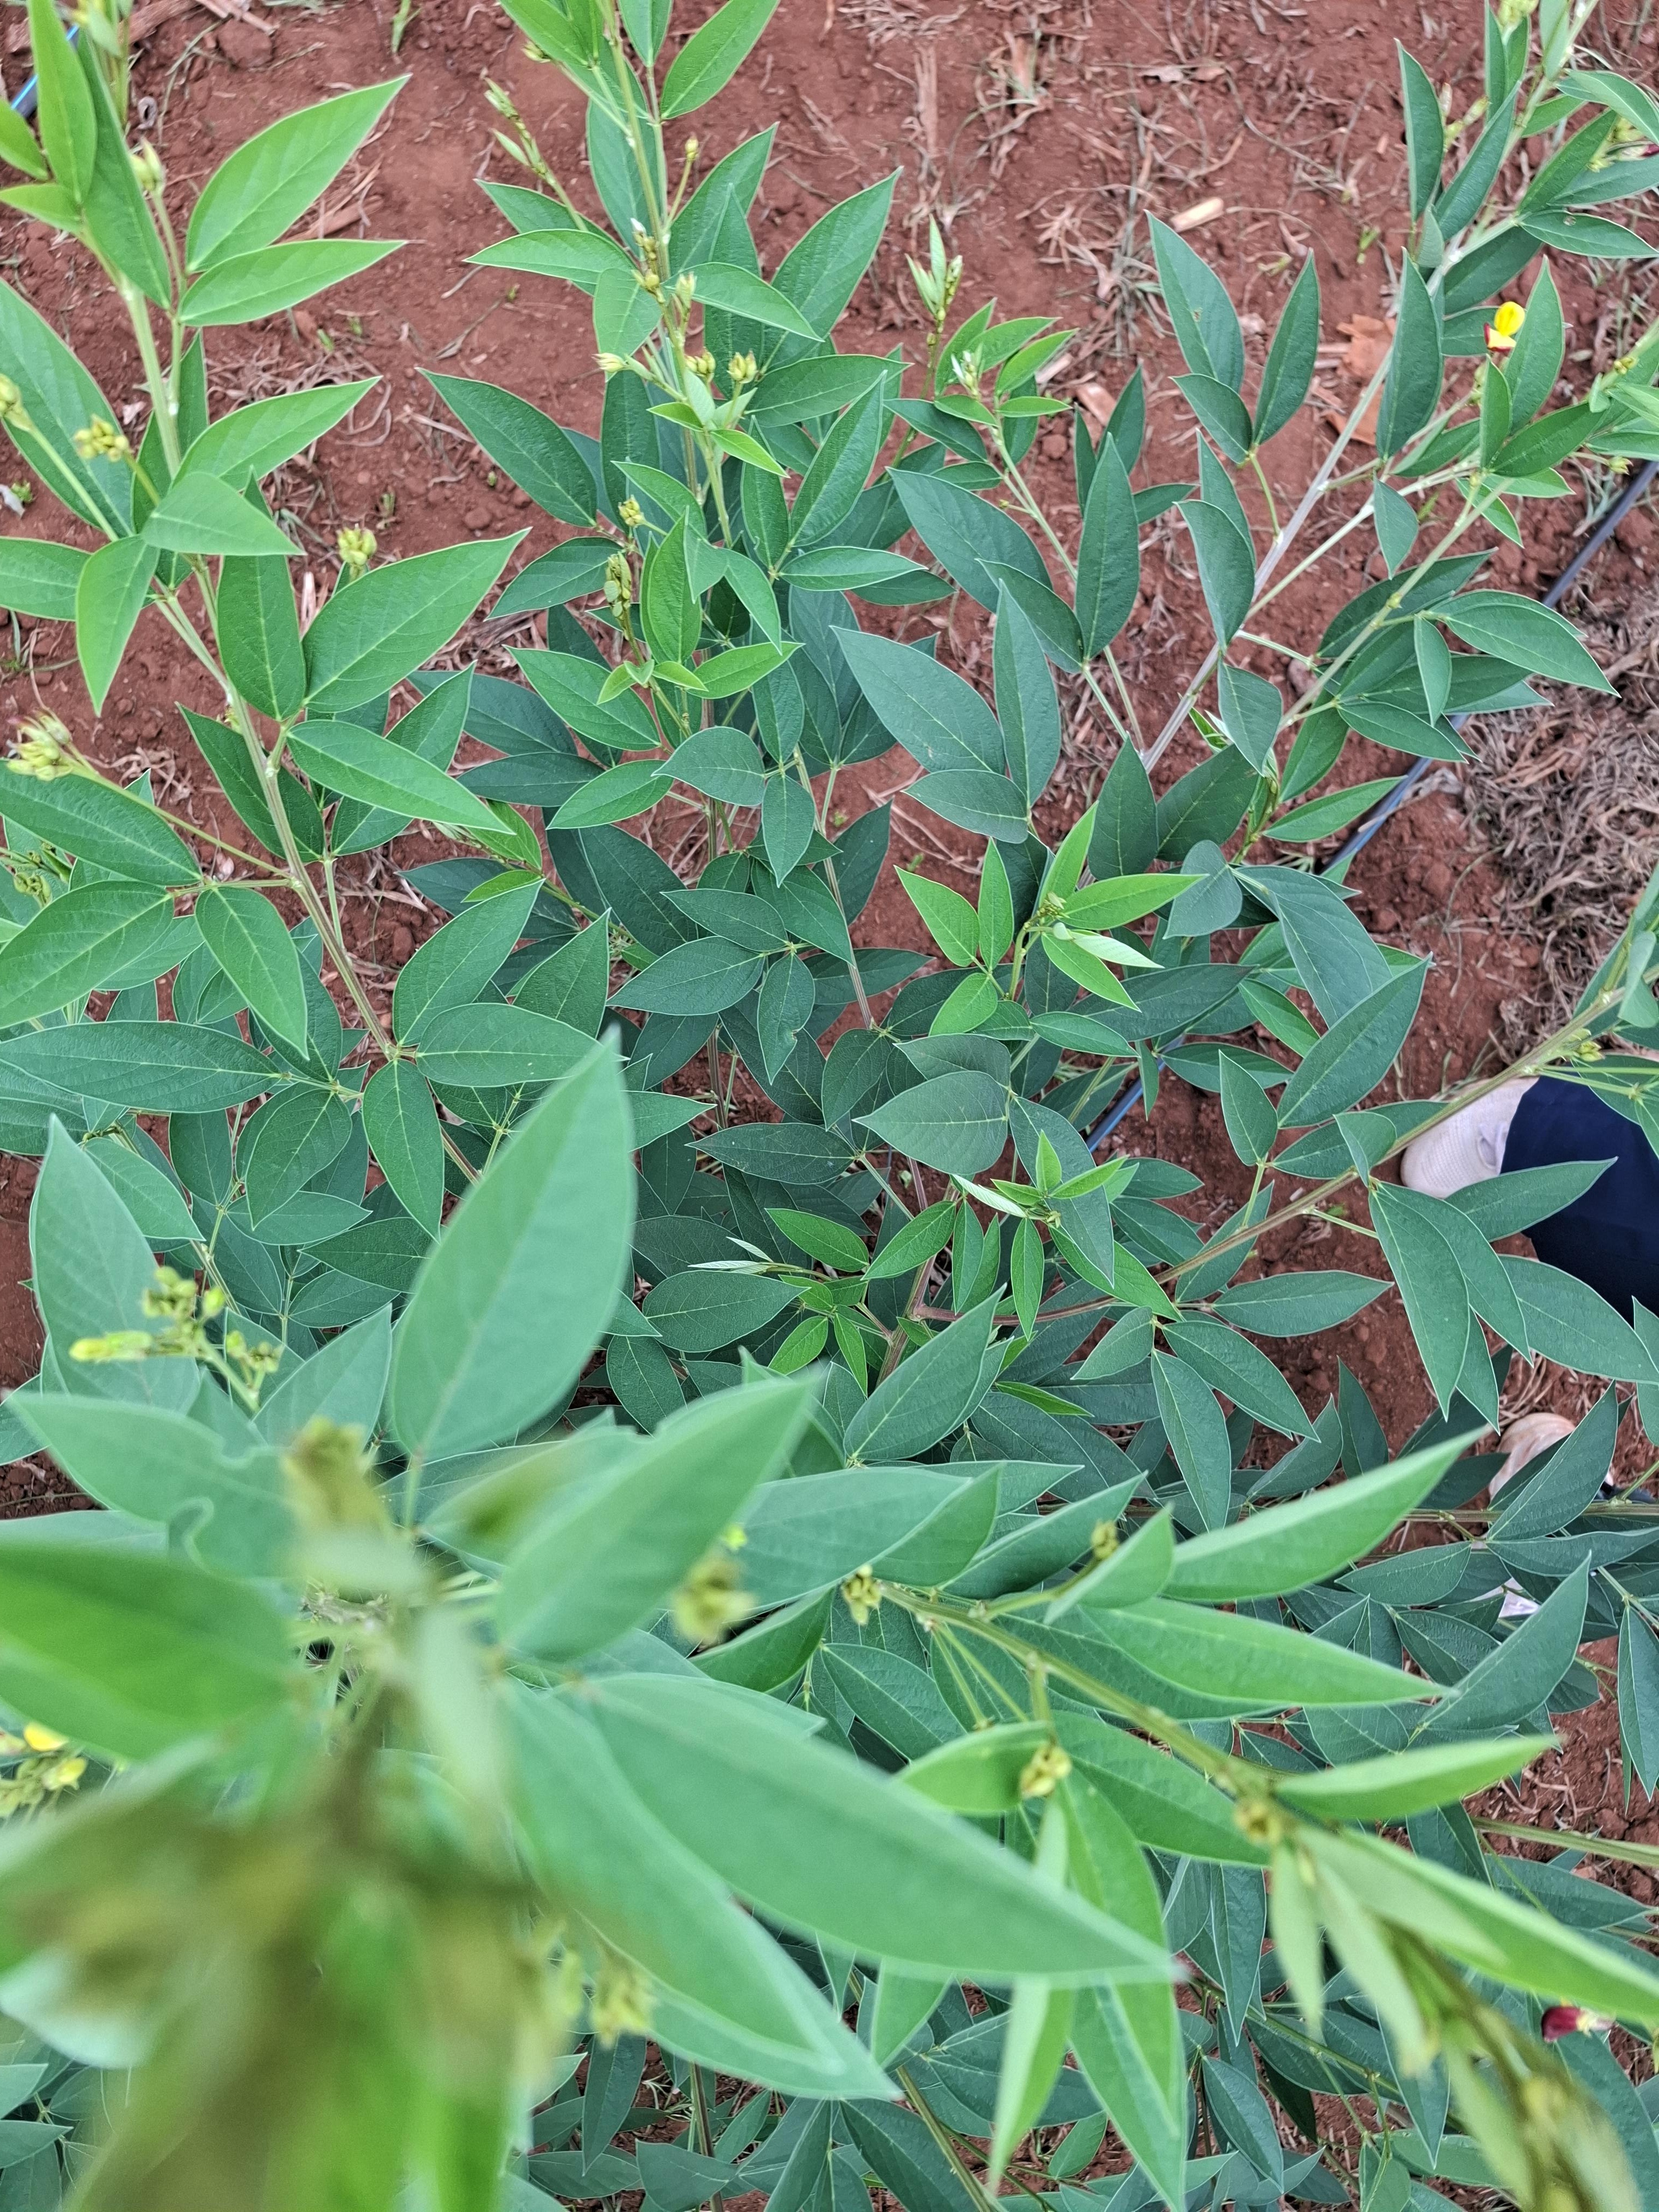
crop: pigeonpea
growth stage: flowering
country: Kenya
